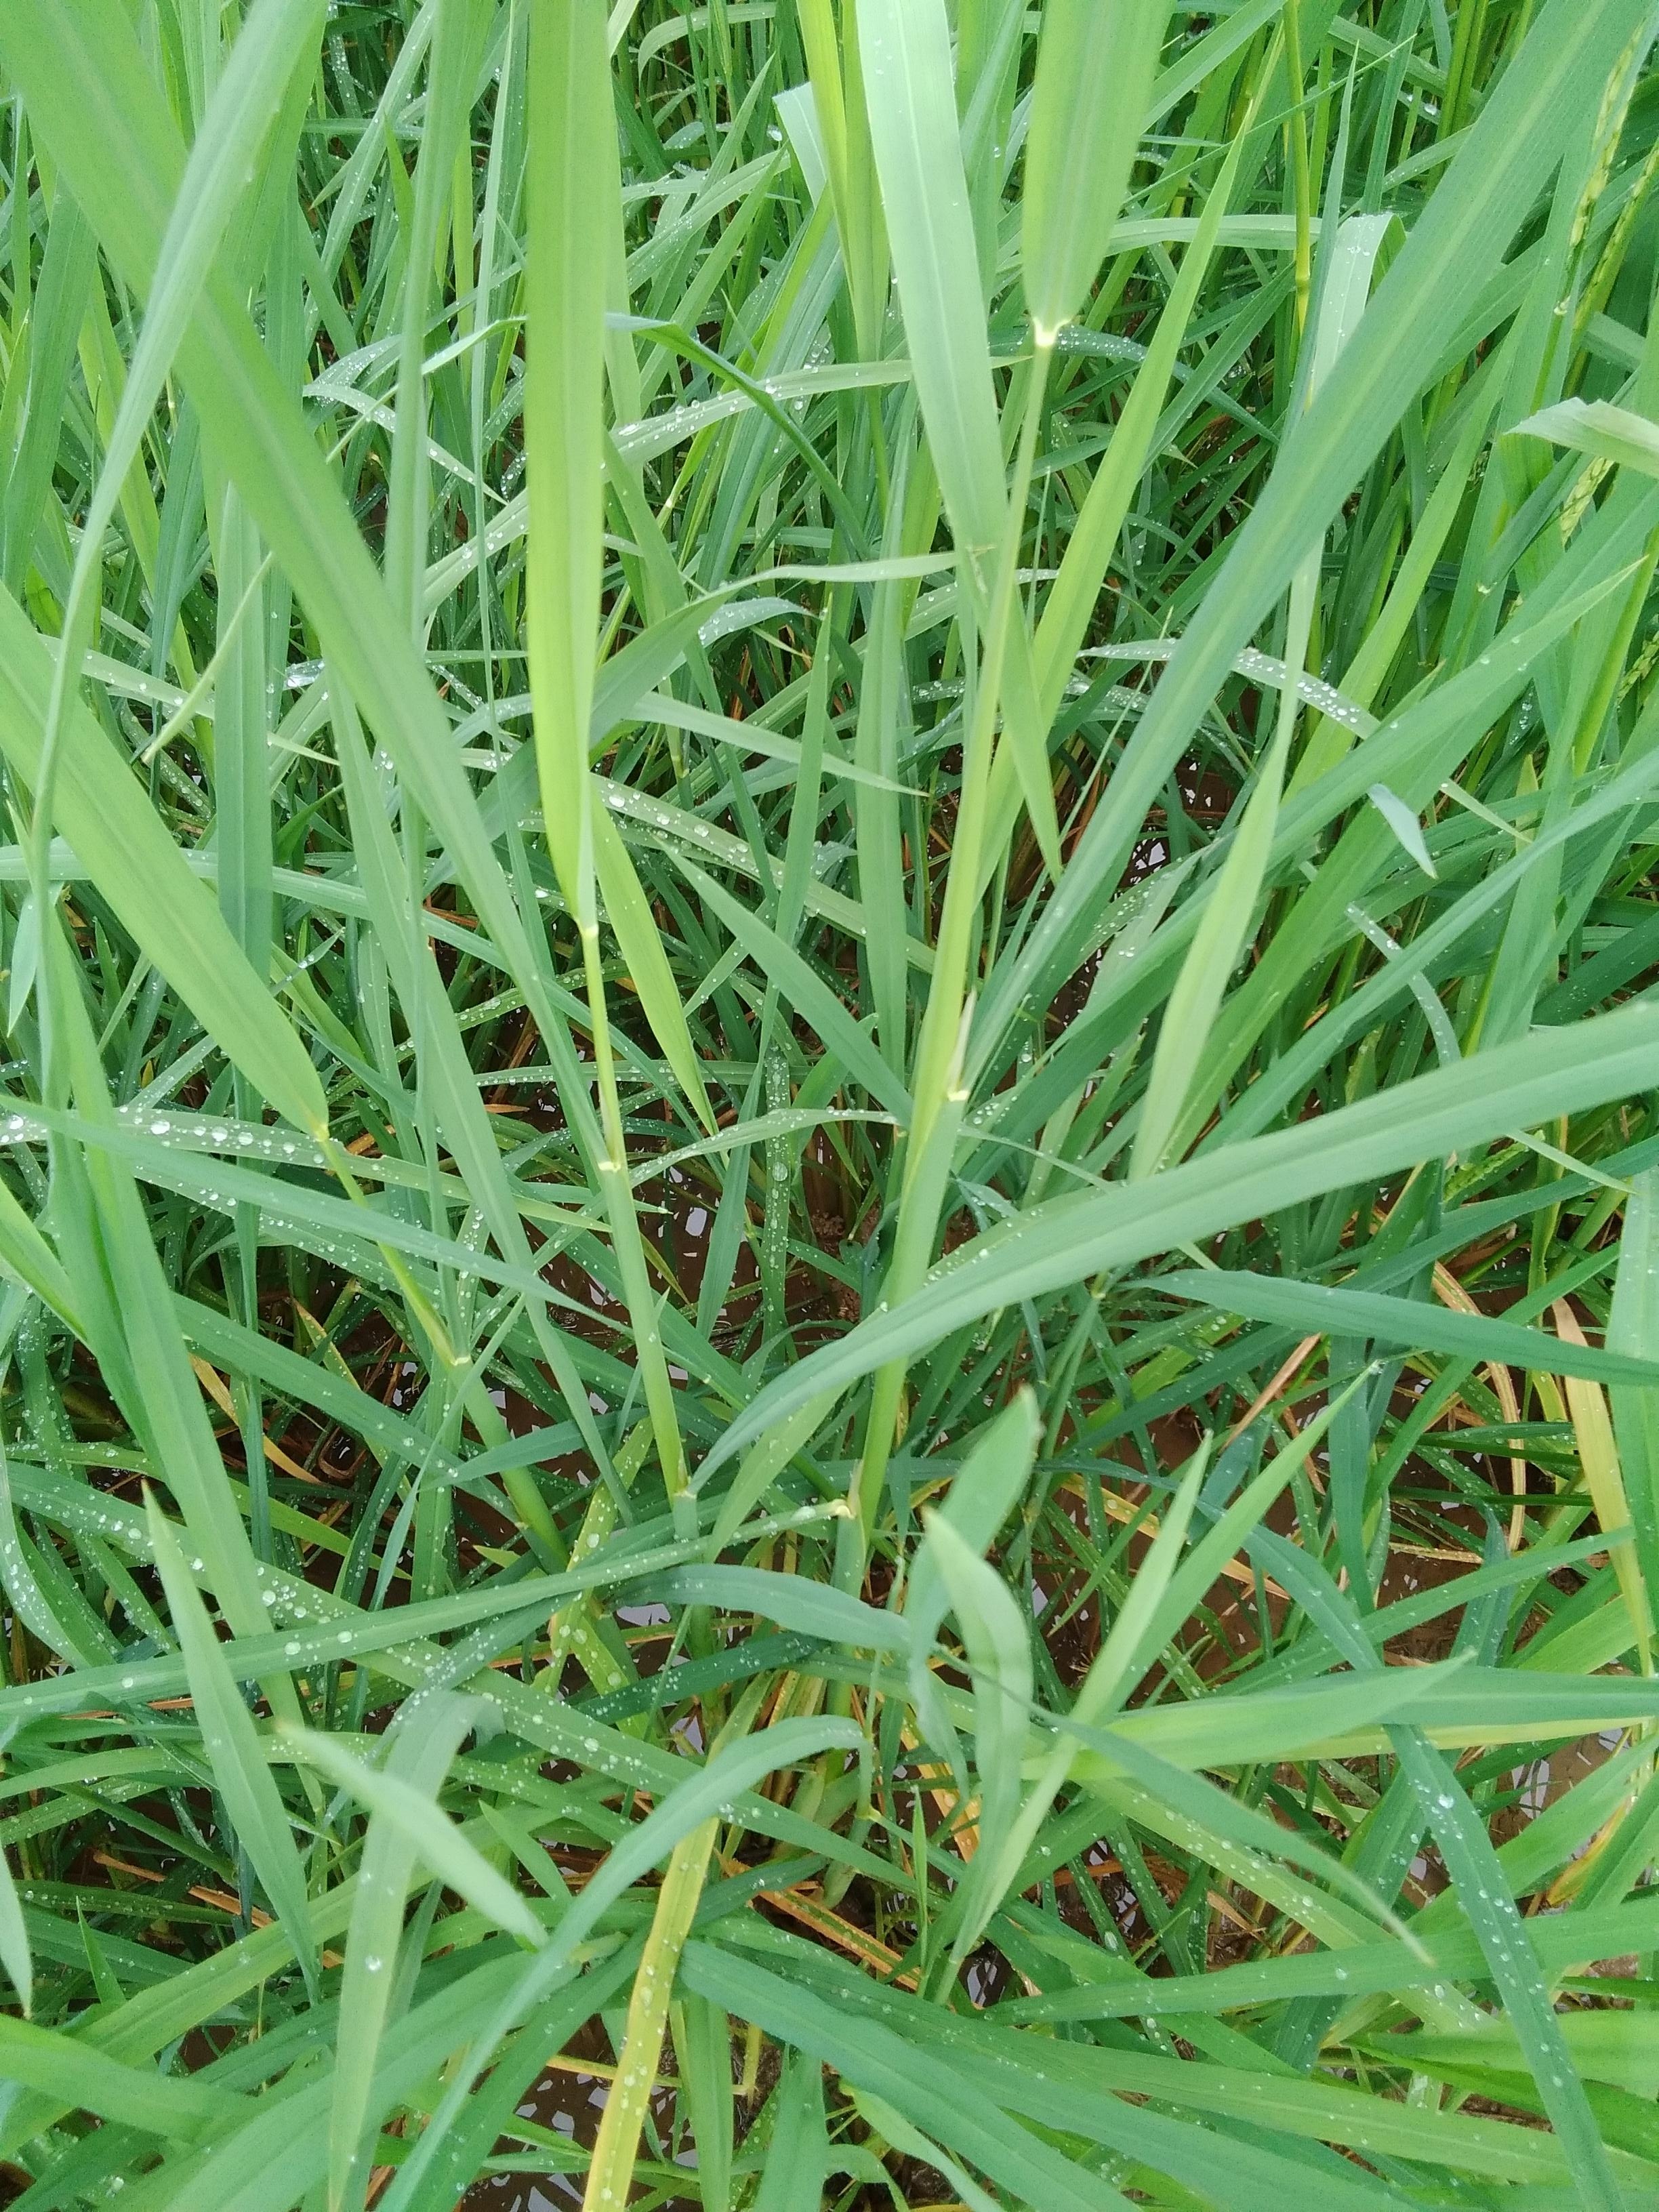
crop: rice
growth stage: booting
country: Nigeria
